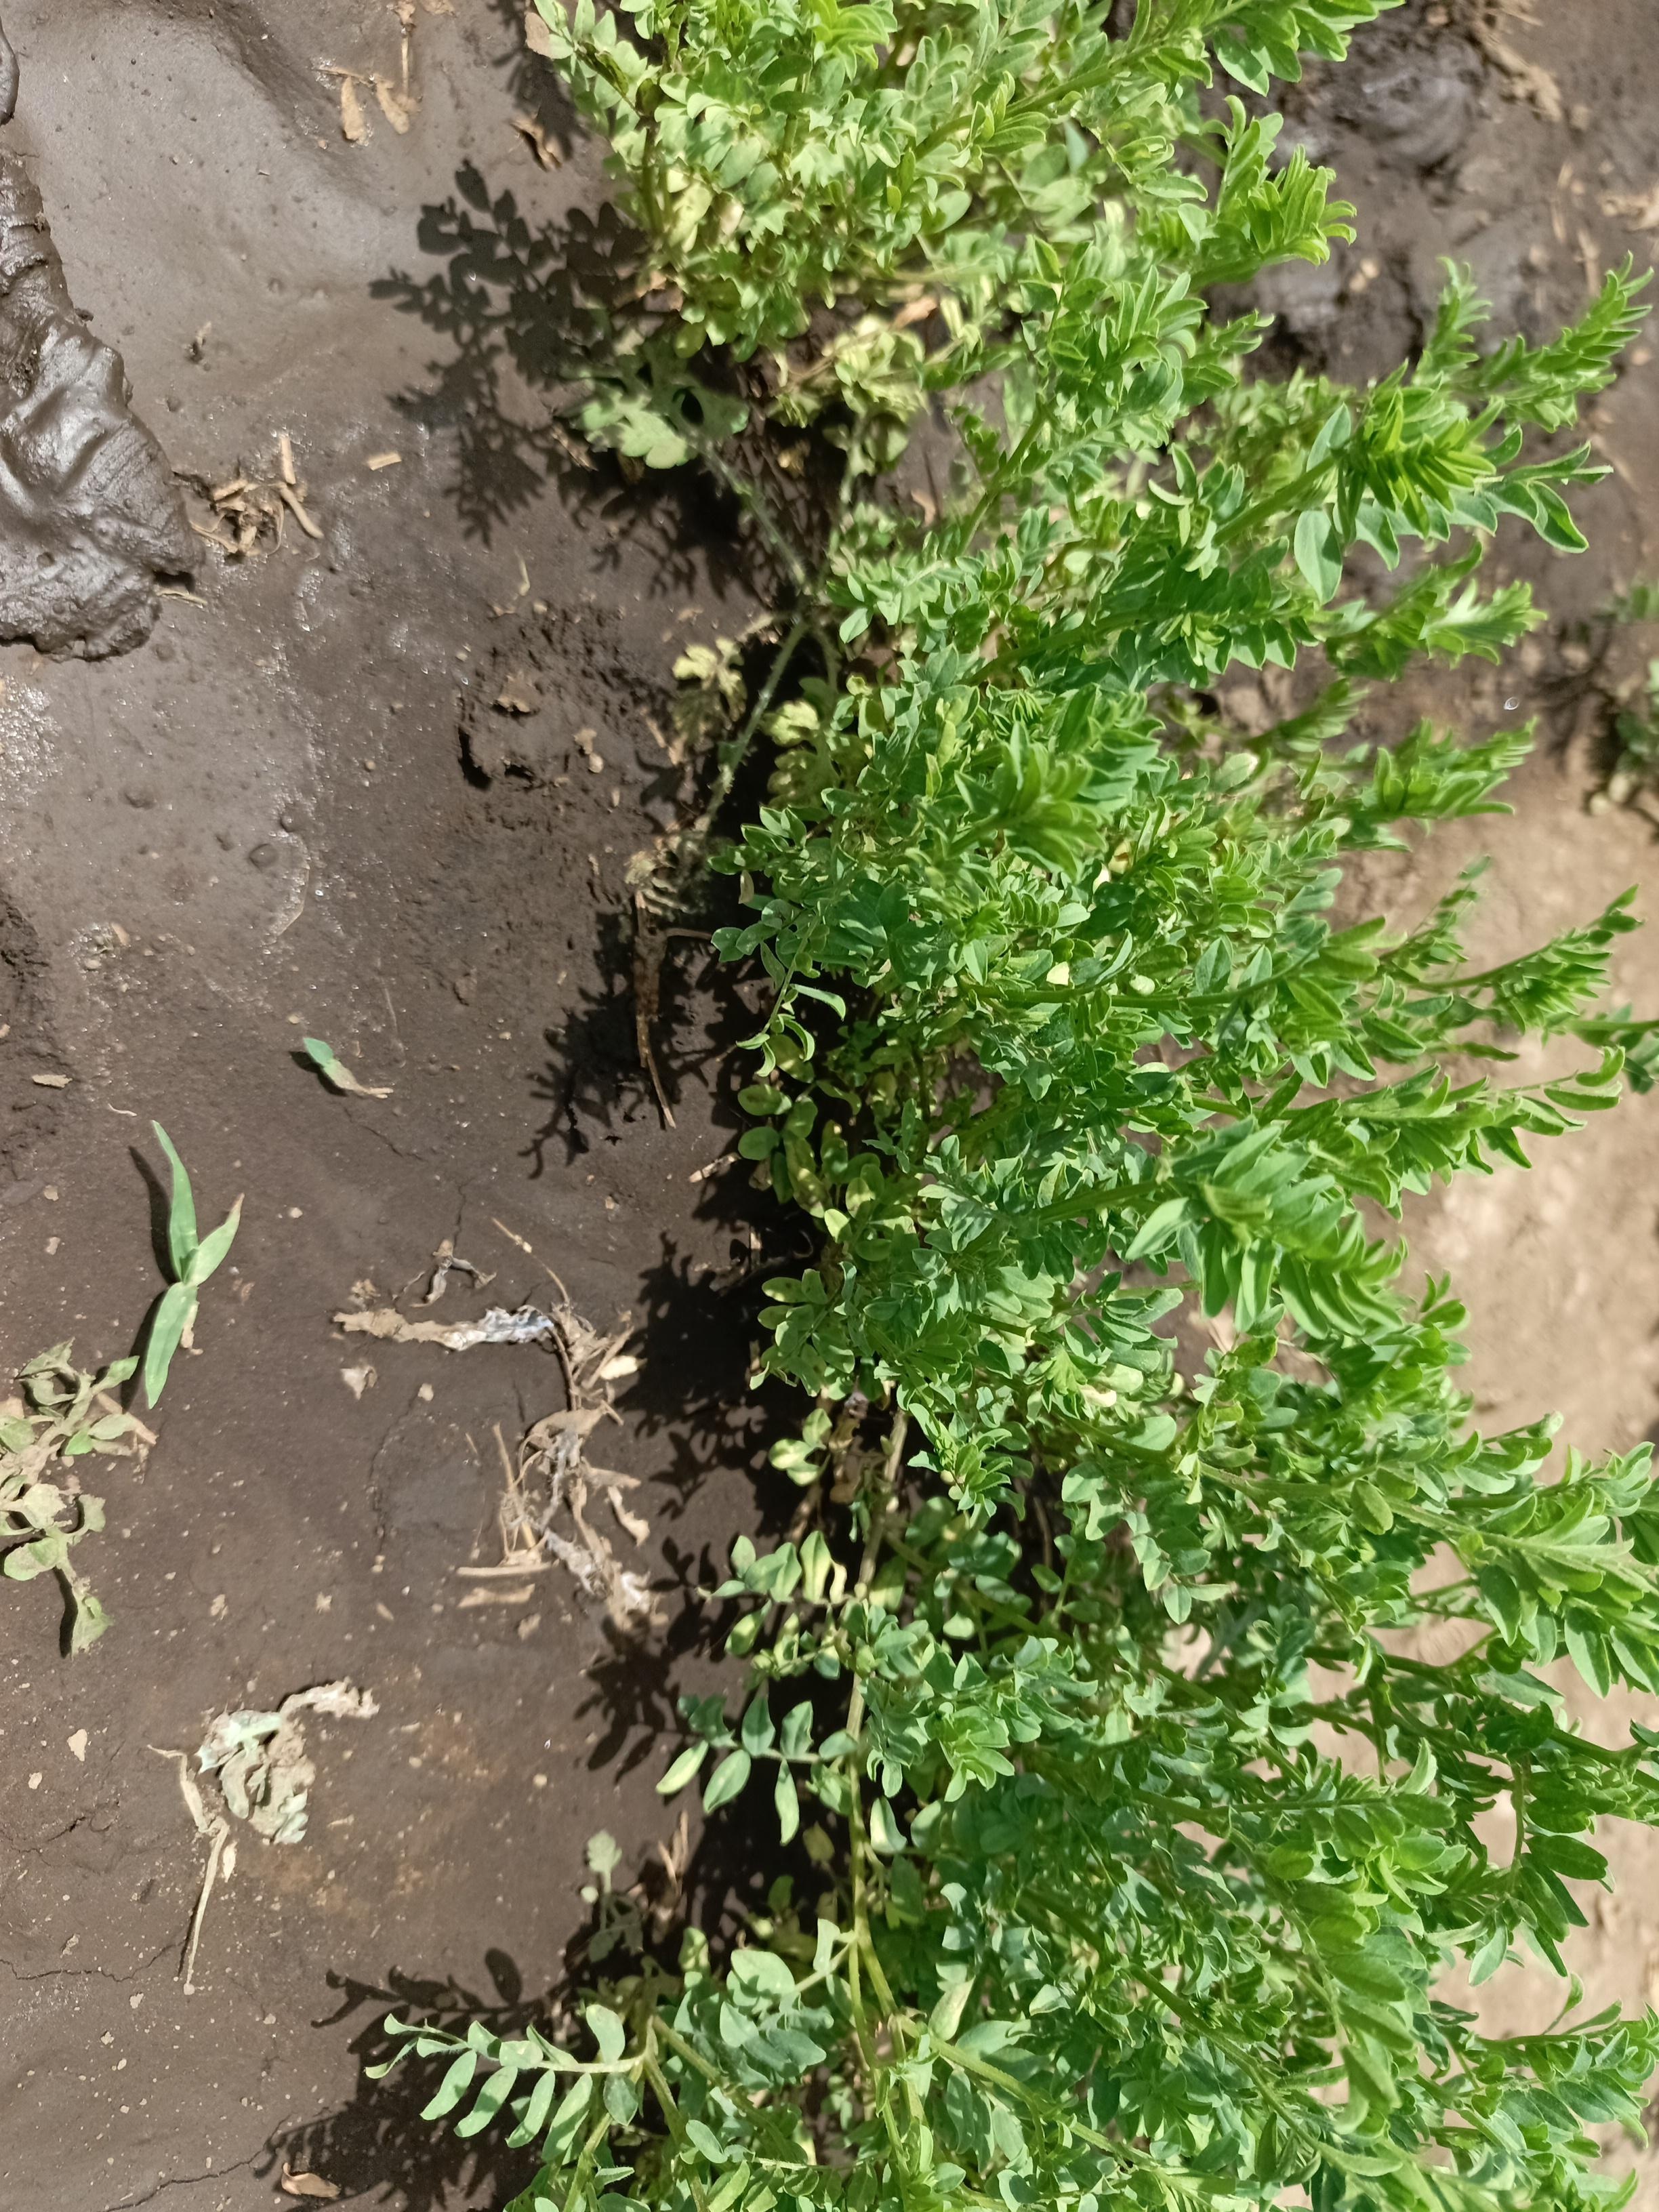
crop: lentil
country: Tanzania
